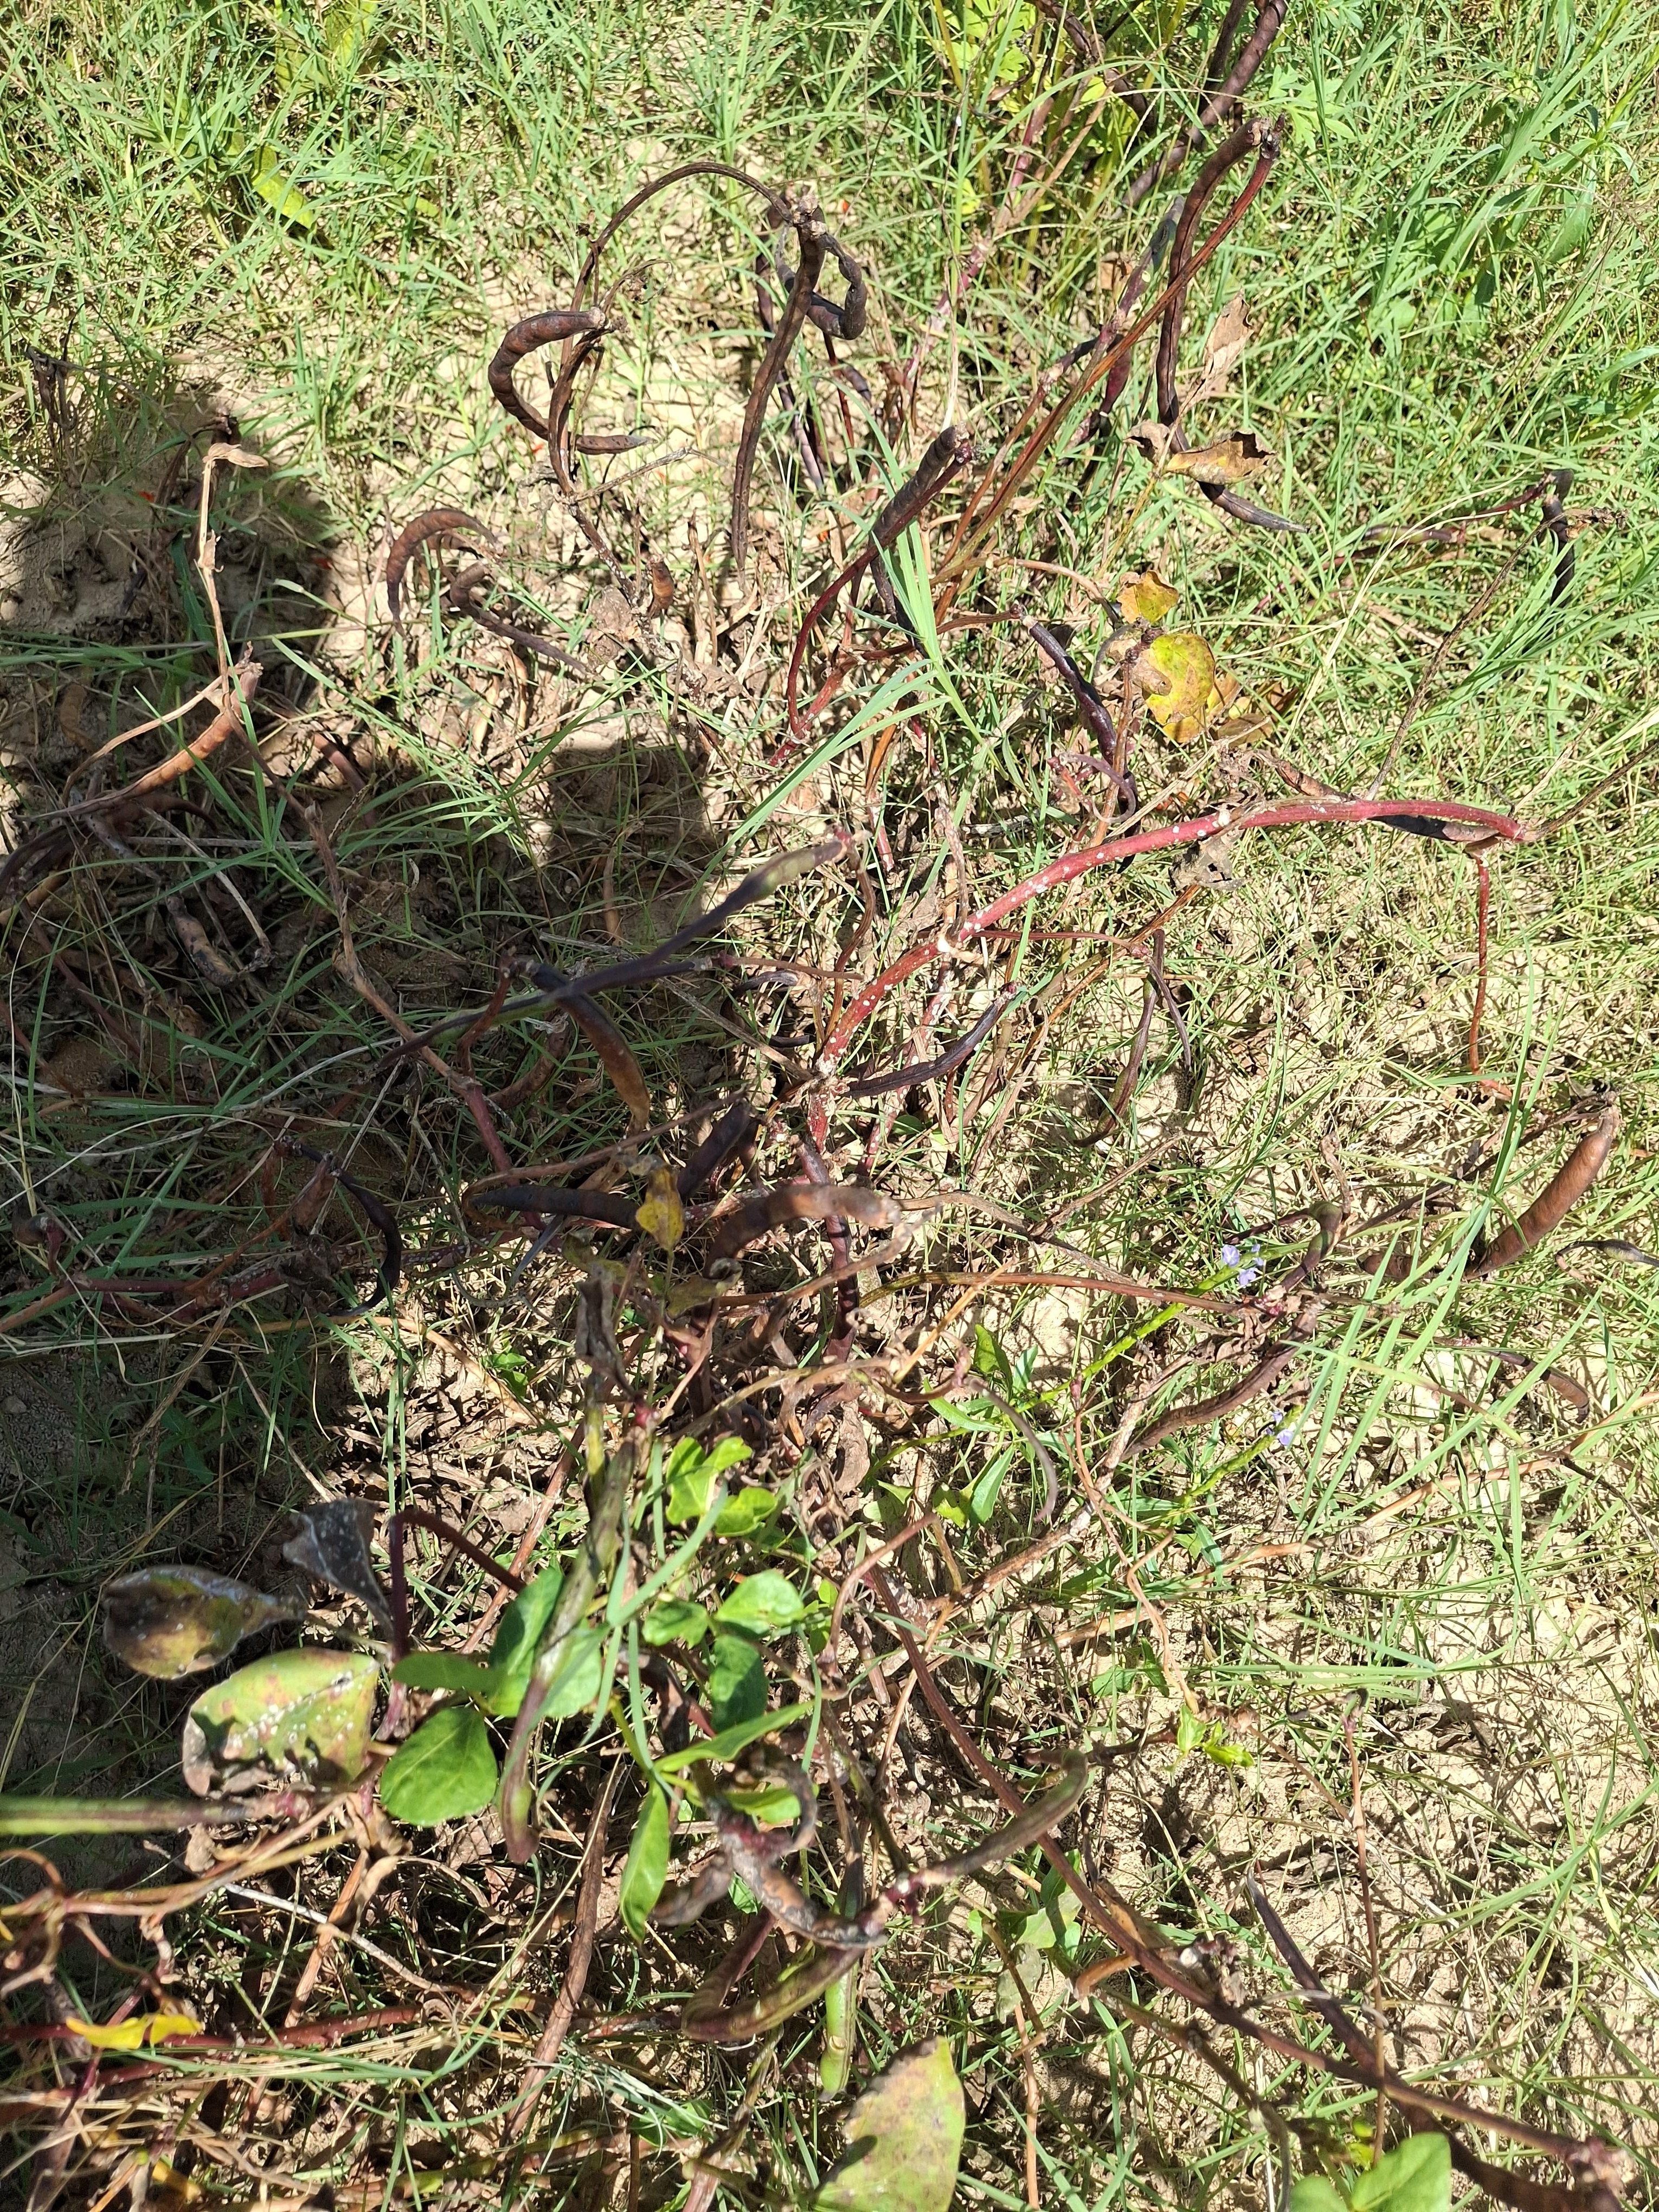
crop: cowpea
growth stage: maturity
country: Nigeria
